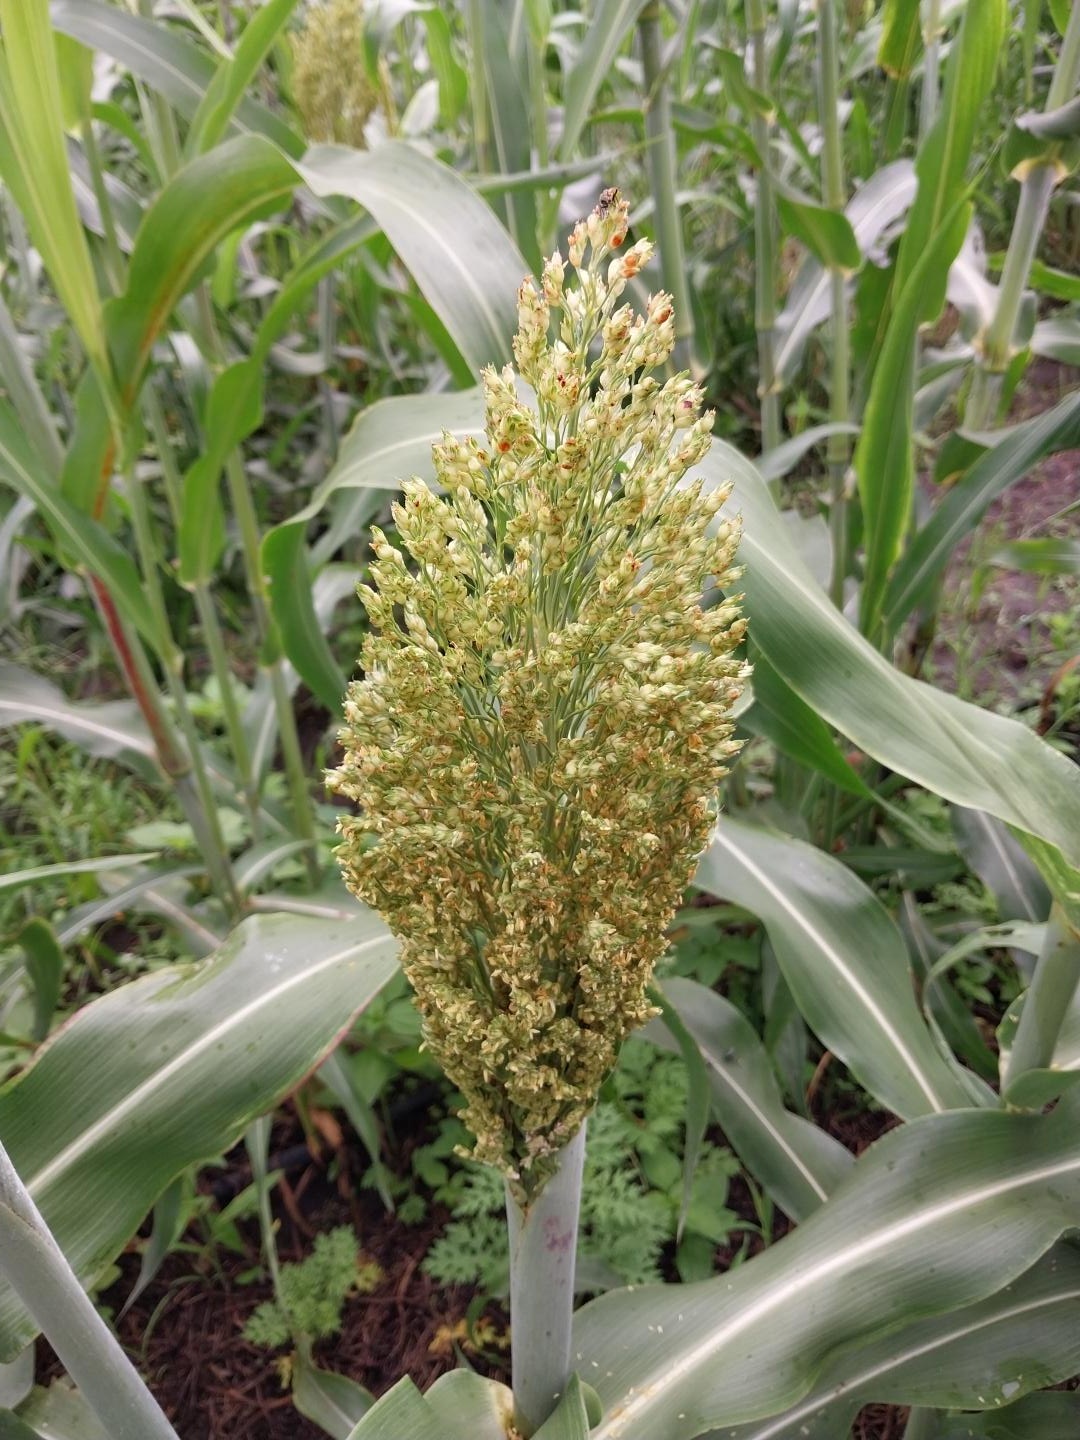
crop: sorghum
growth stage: heading tuber
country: Tanzania
